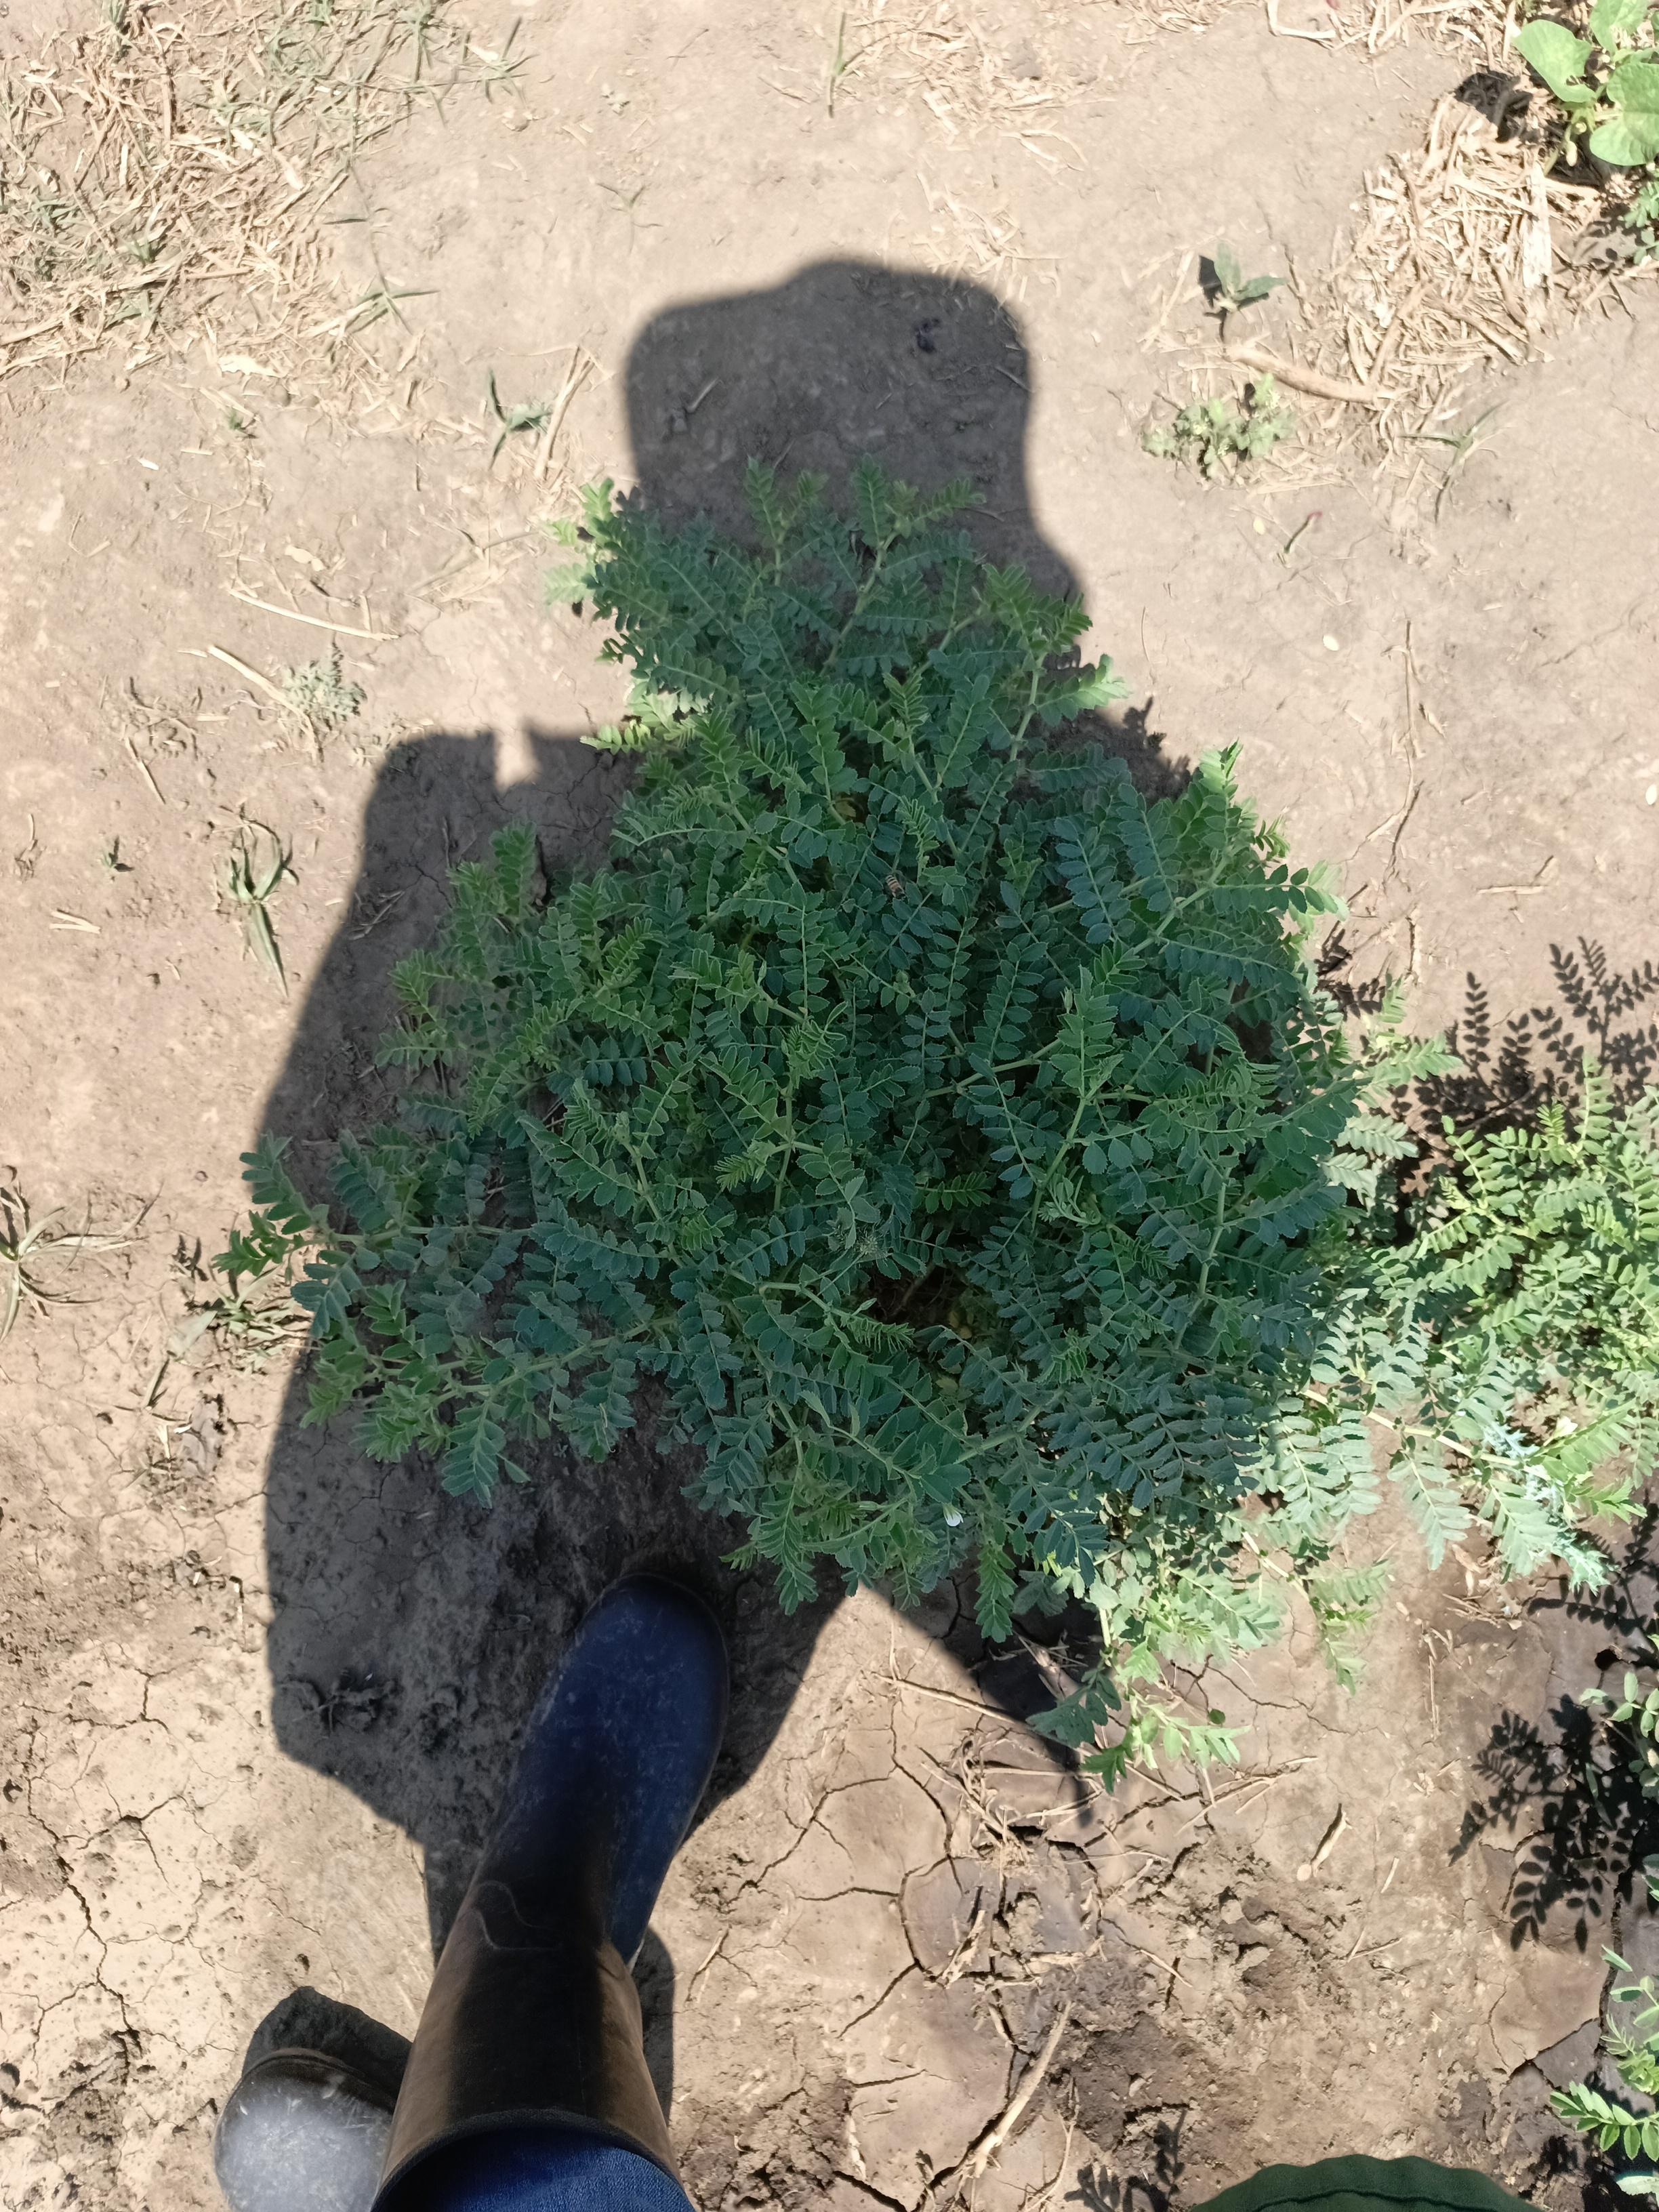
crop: chickpea
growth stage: development pod
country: Tanzania
